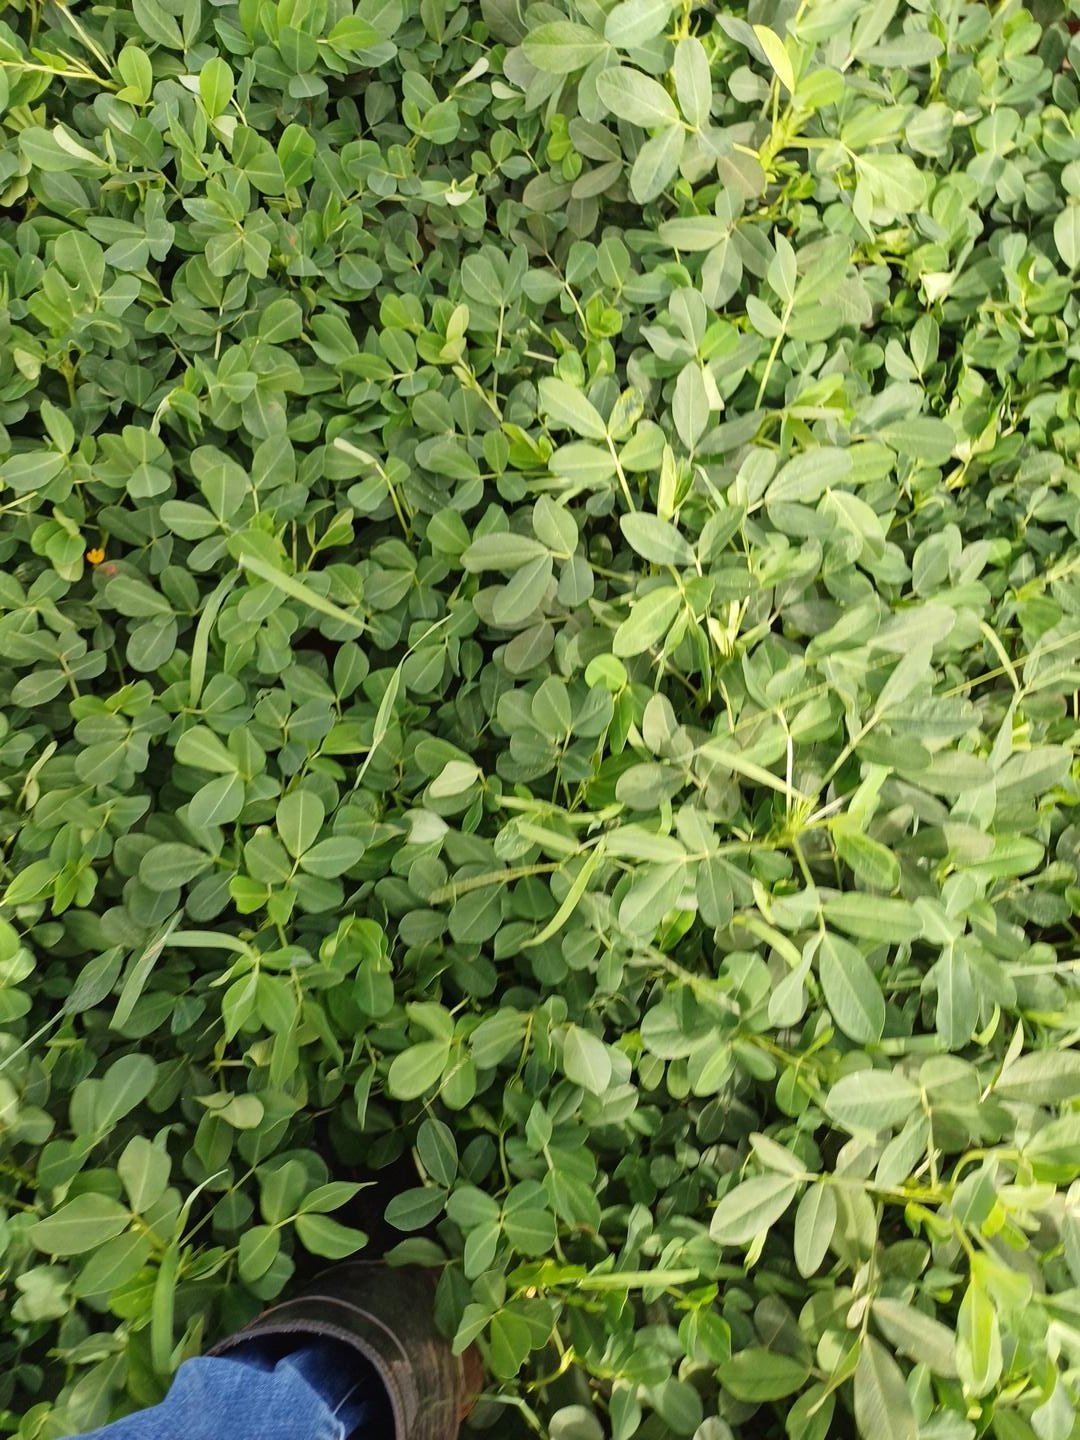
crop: groundnut
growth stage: pegging
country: Kenya
